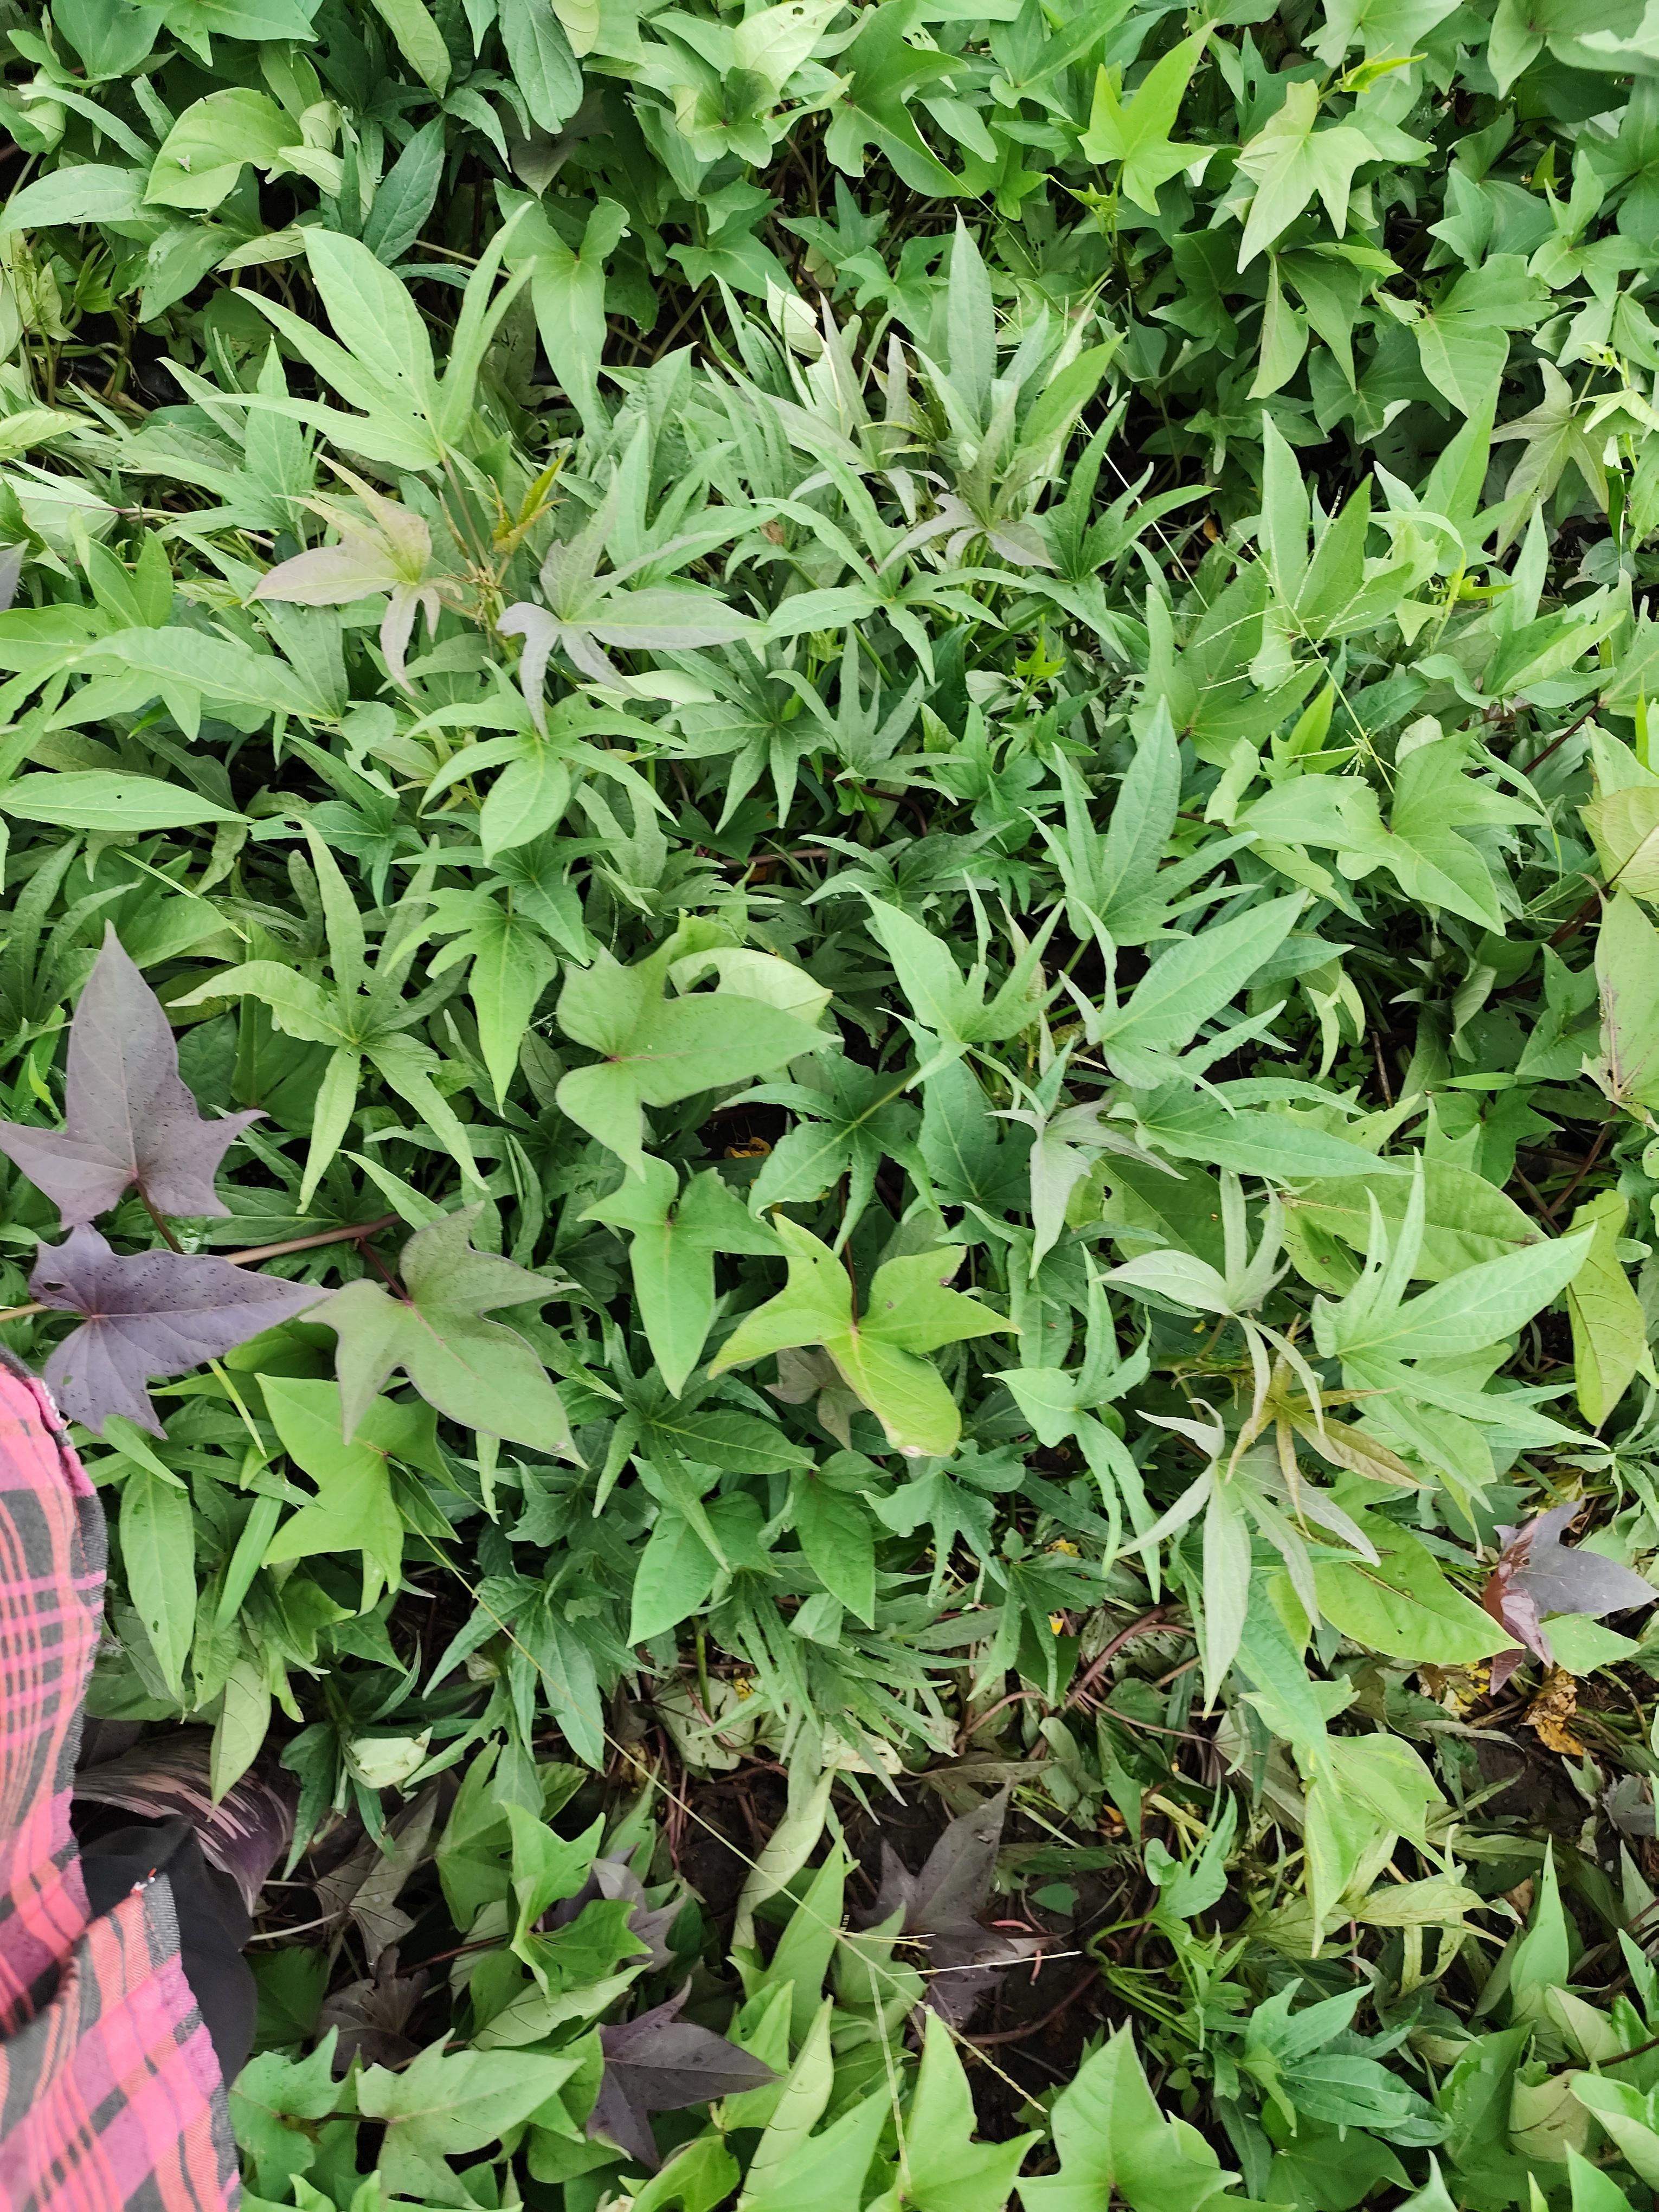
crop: sweet potato
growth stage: vegetative
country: Tanzania
